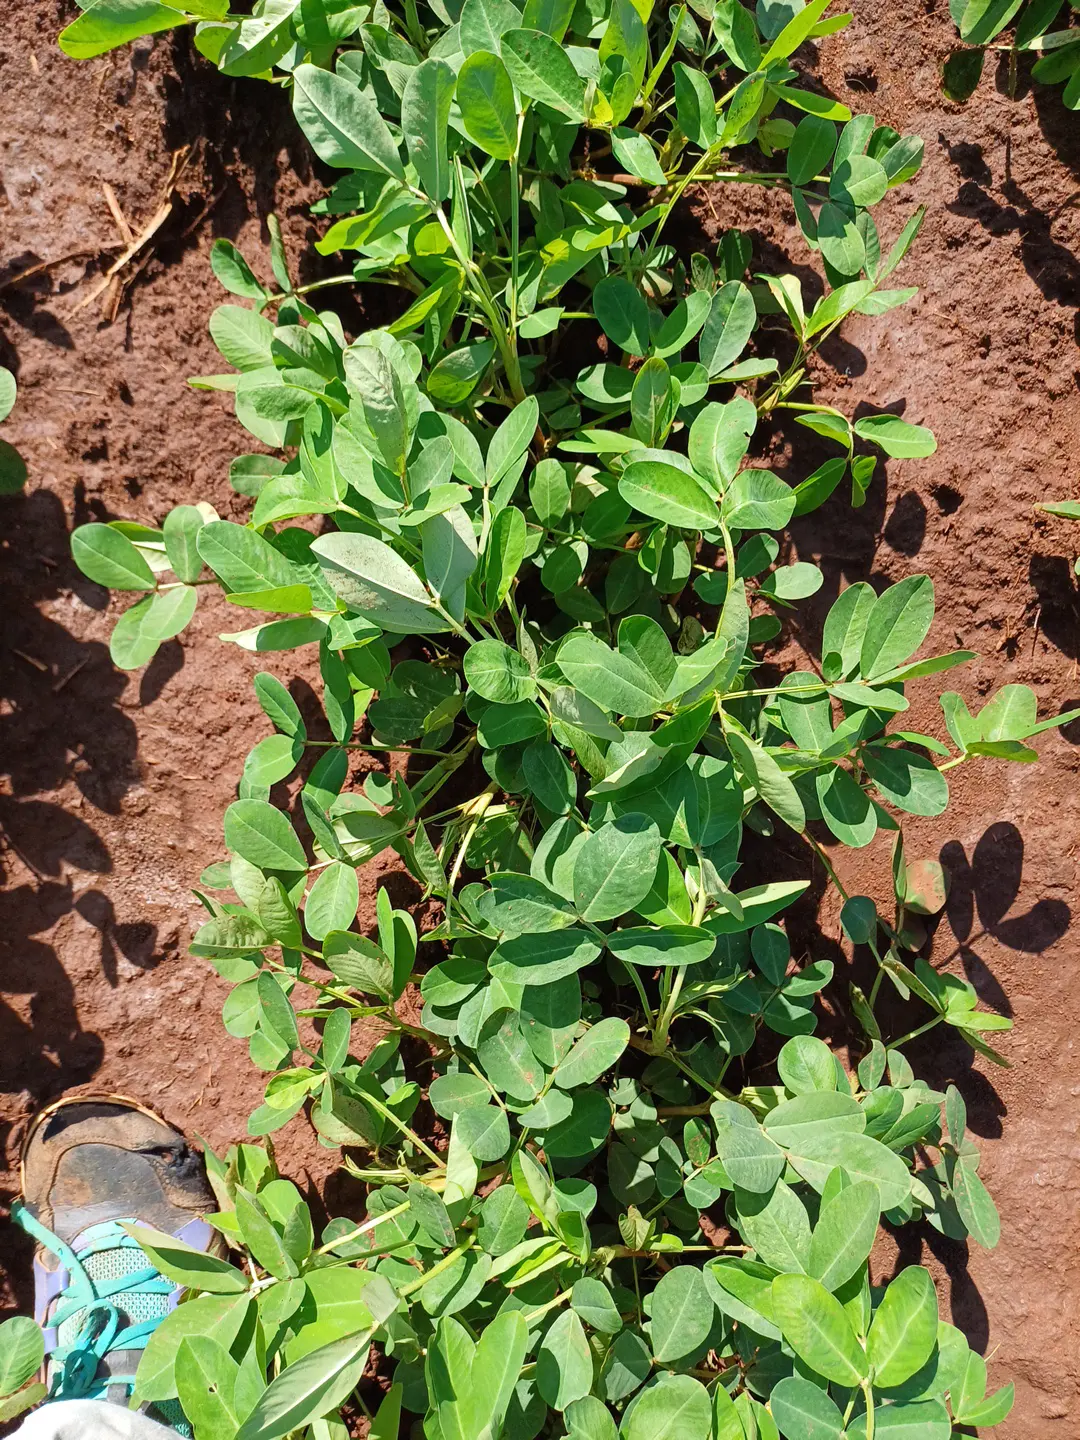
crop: groundnut
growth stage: flowering
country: Kenya
